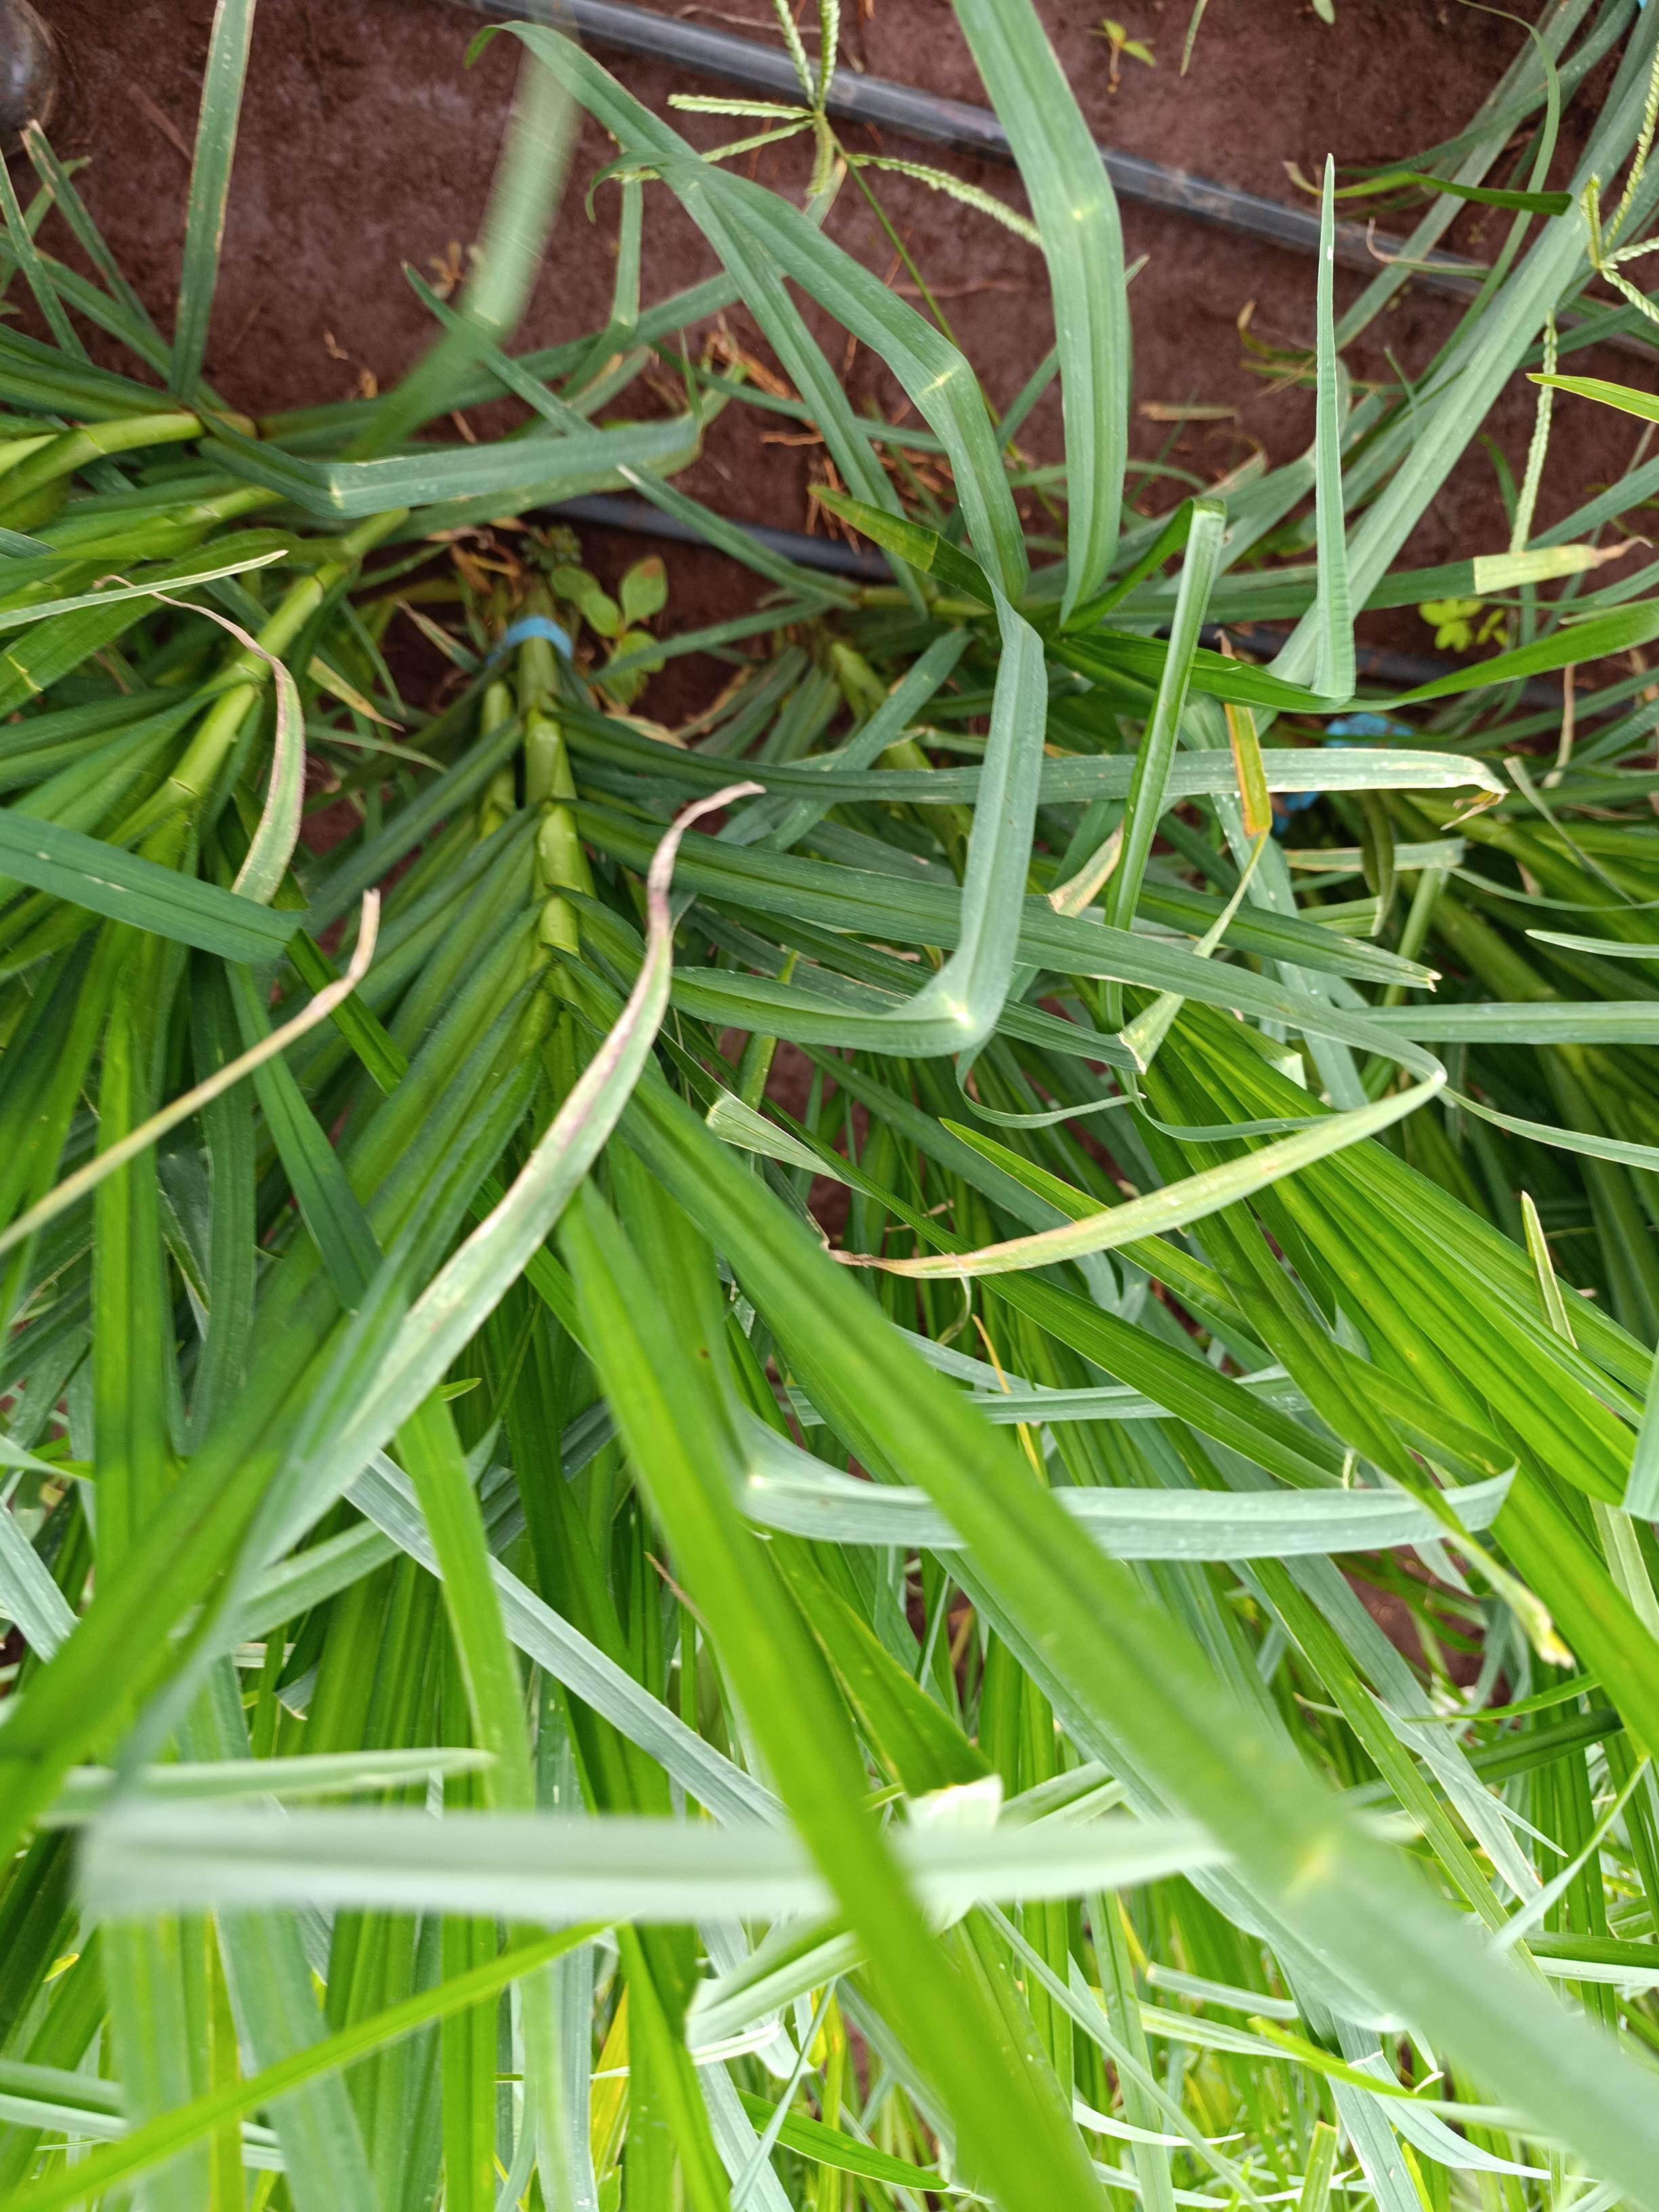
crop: finger millet
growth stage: heading tuber
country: Kenya
